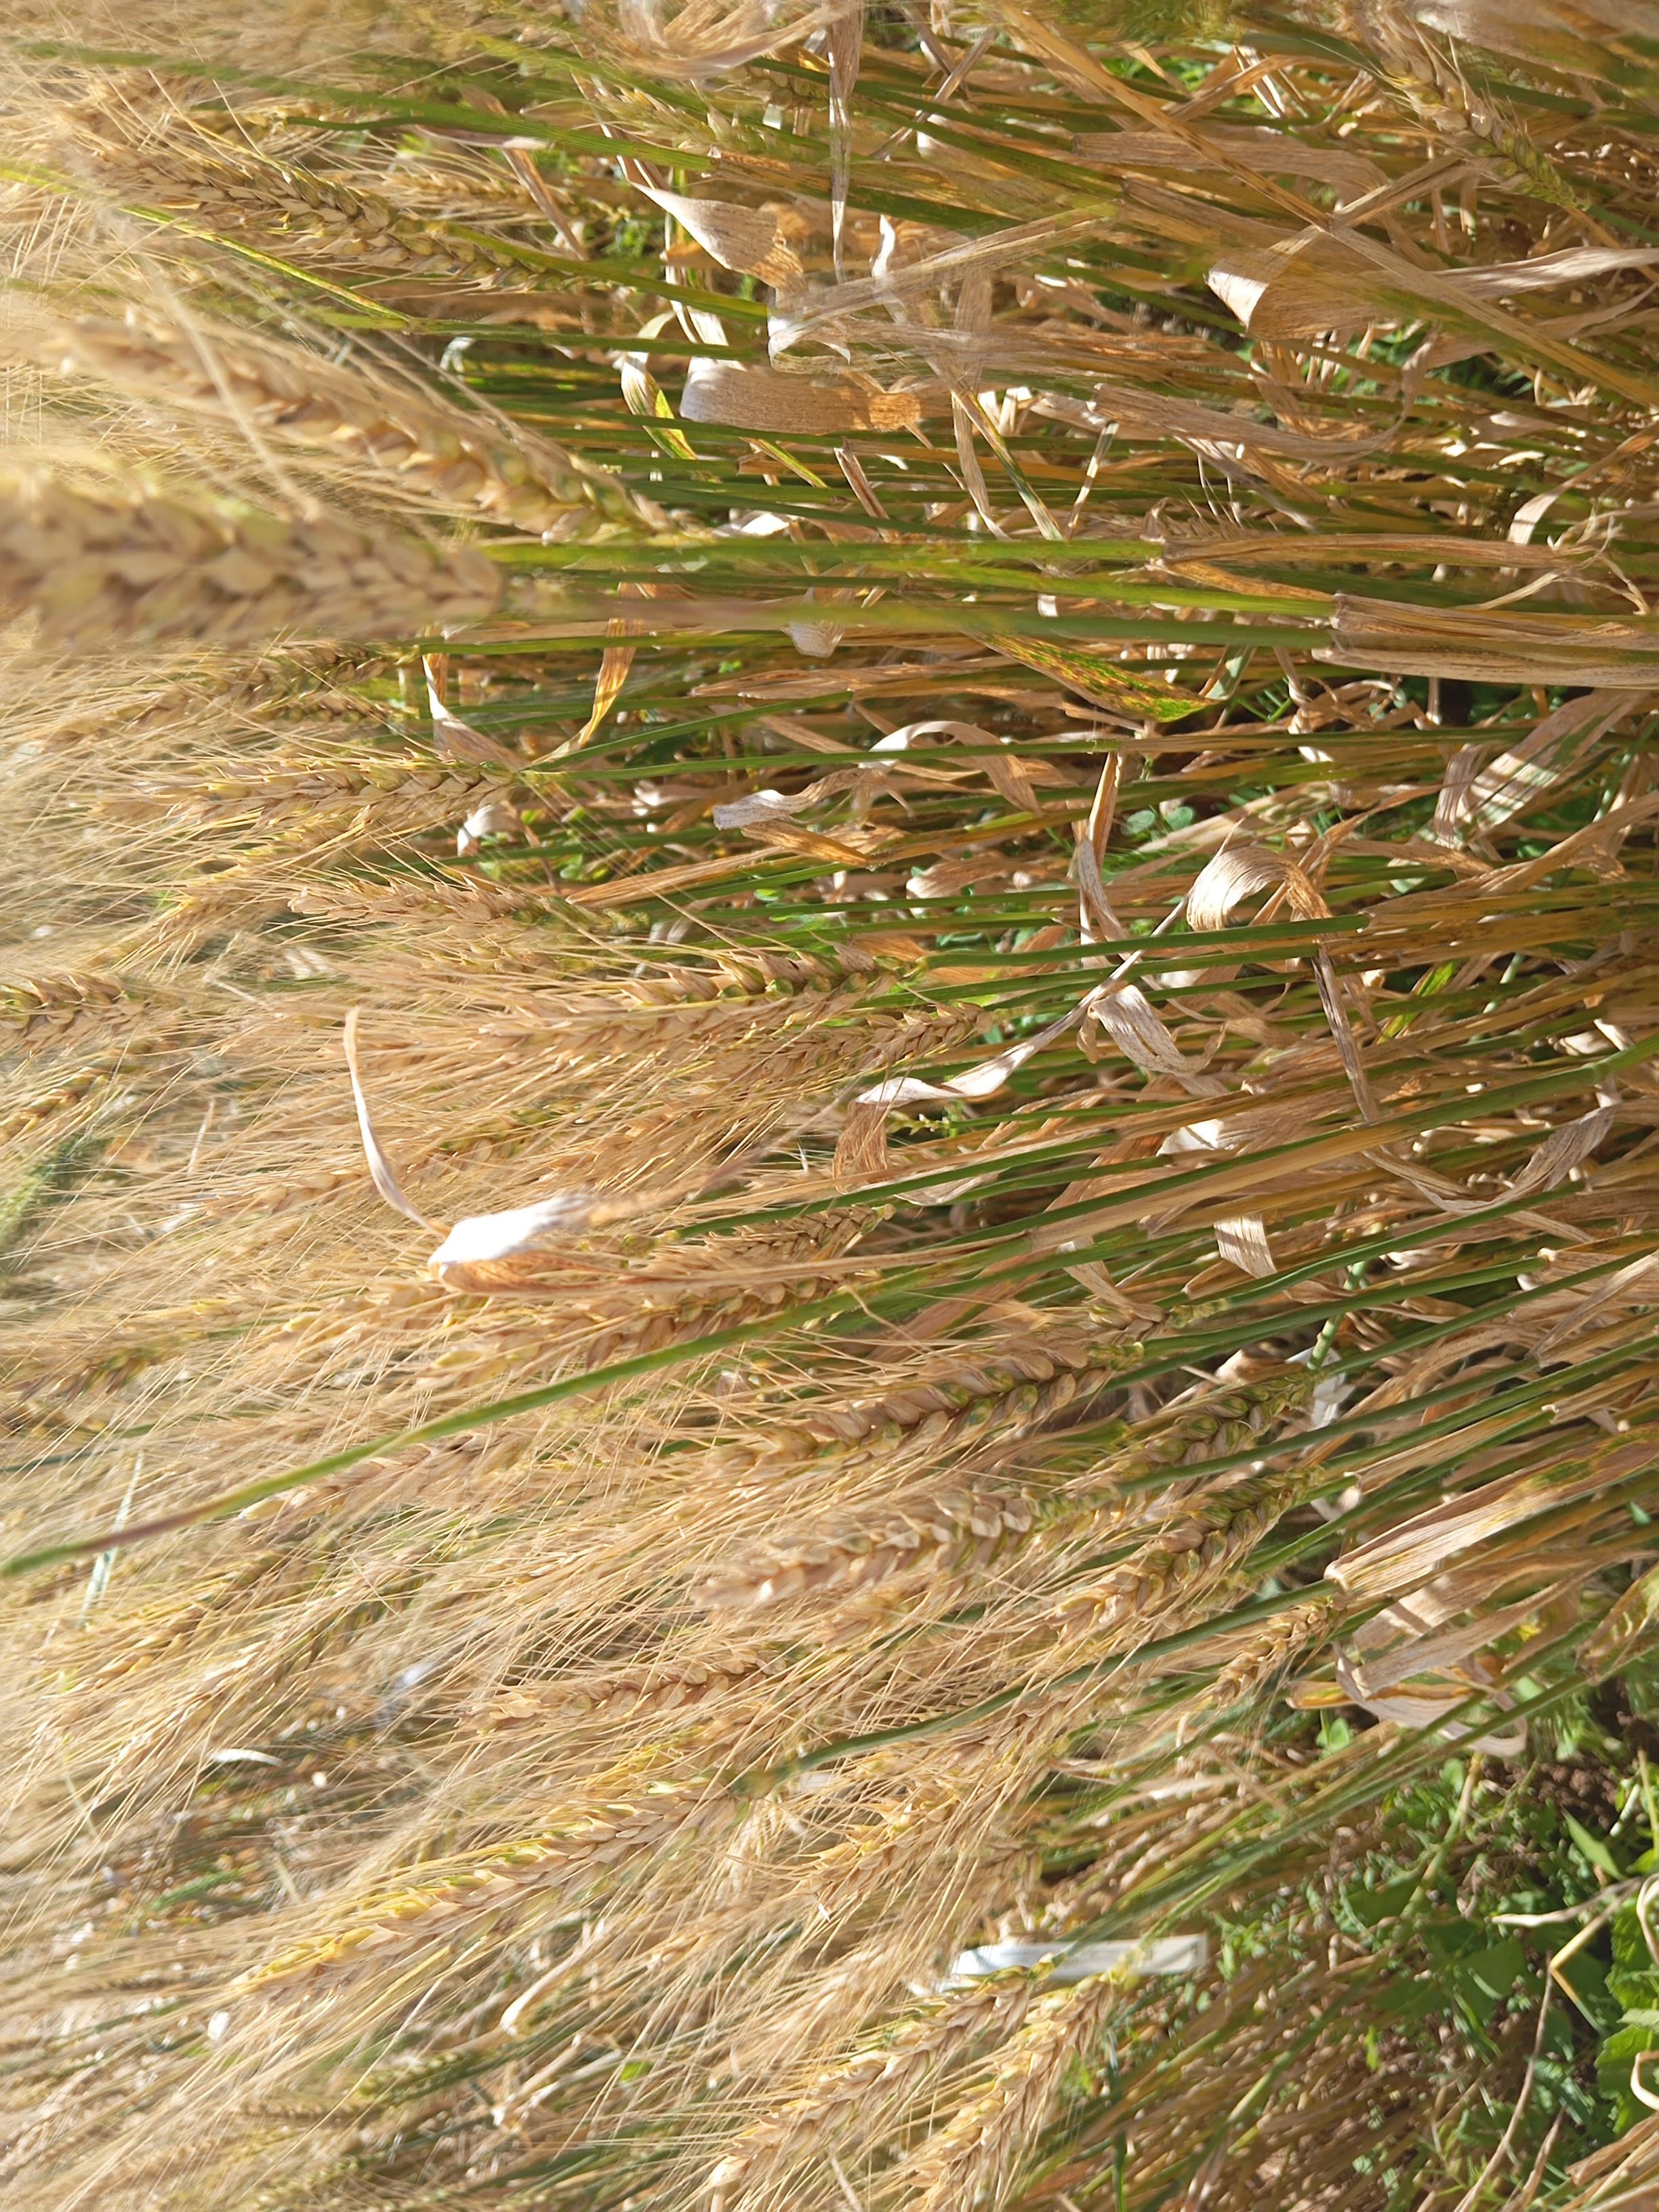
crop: wheat
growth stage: maturity
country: Kenya
